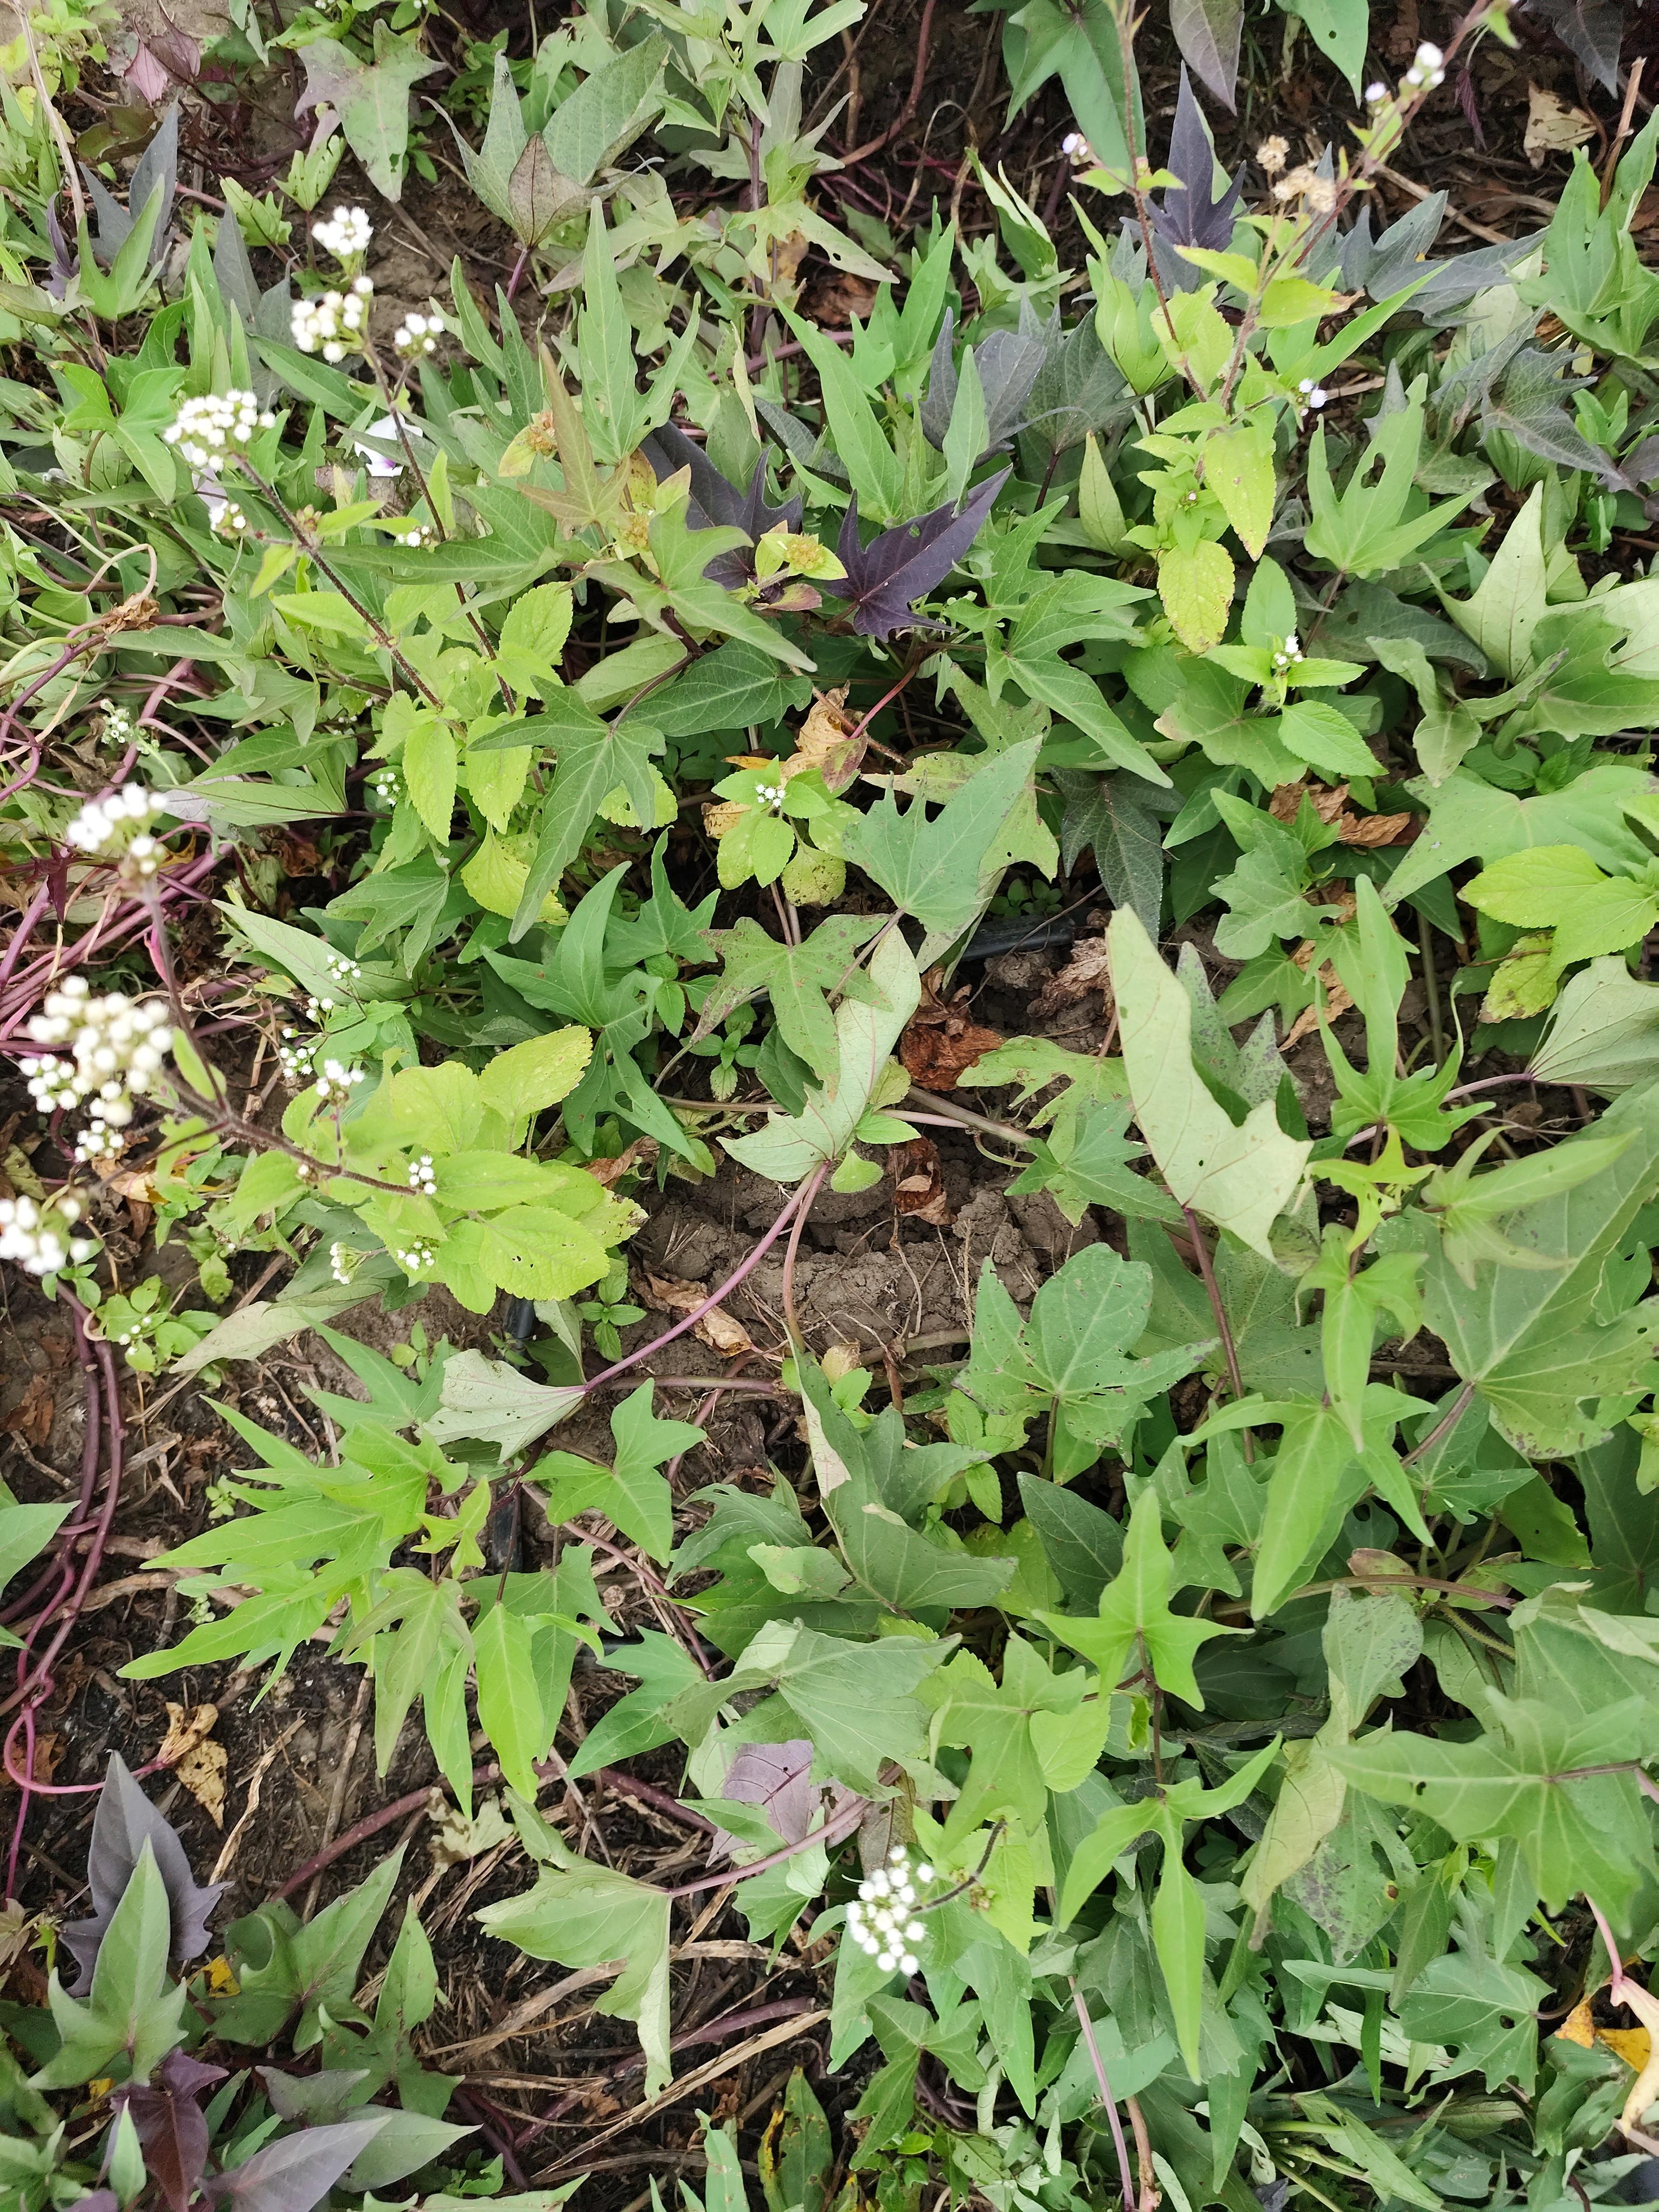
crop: sweet potato
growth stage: flowering
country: Tanzania
